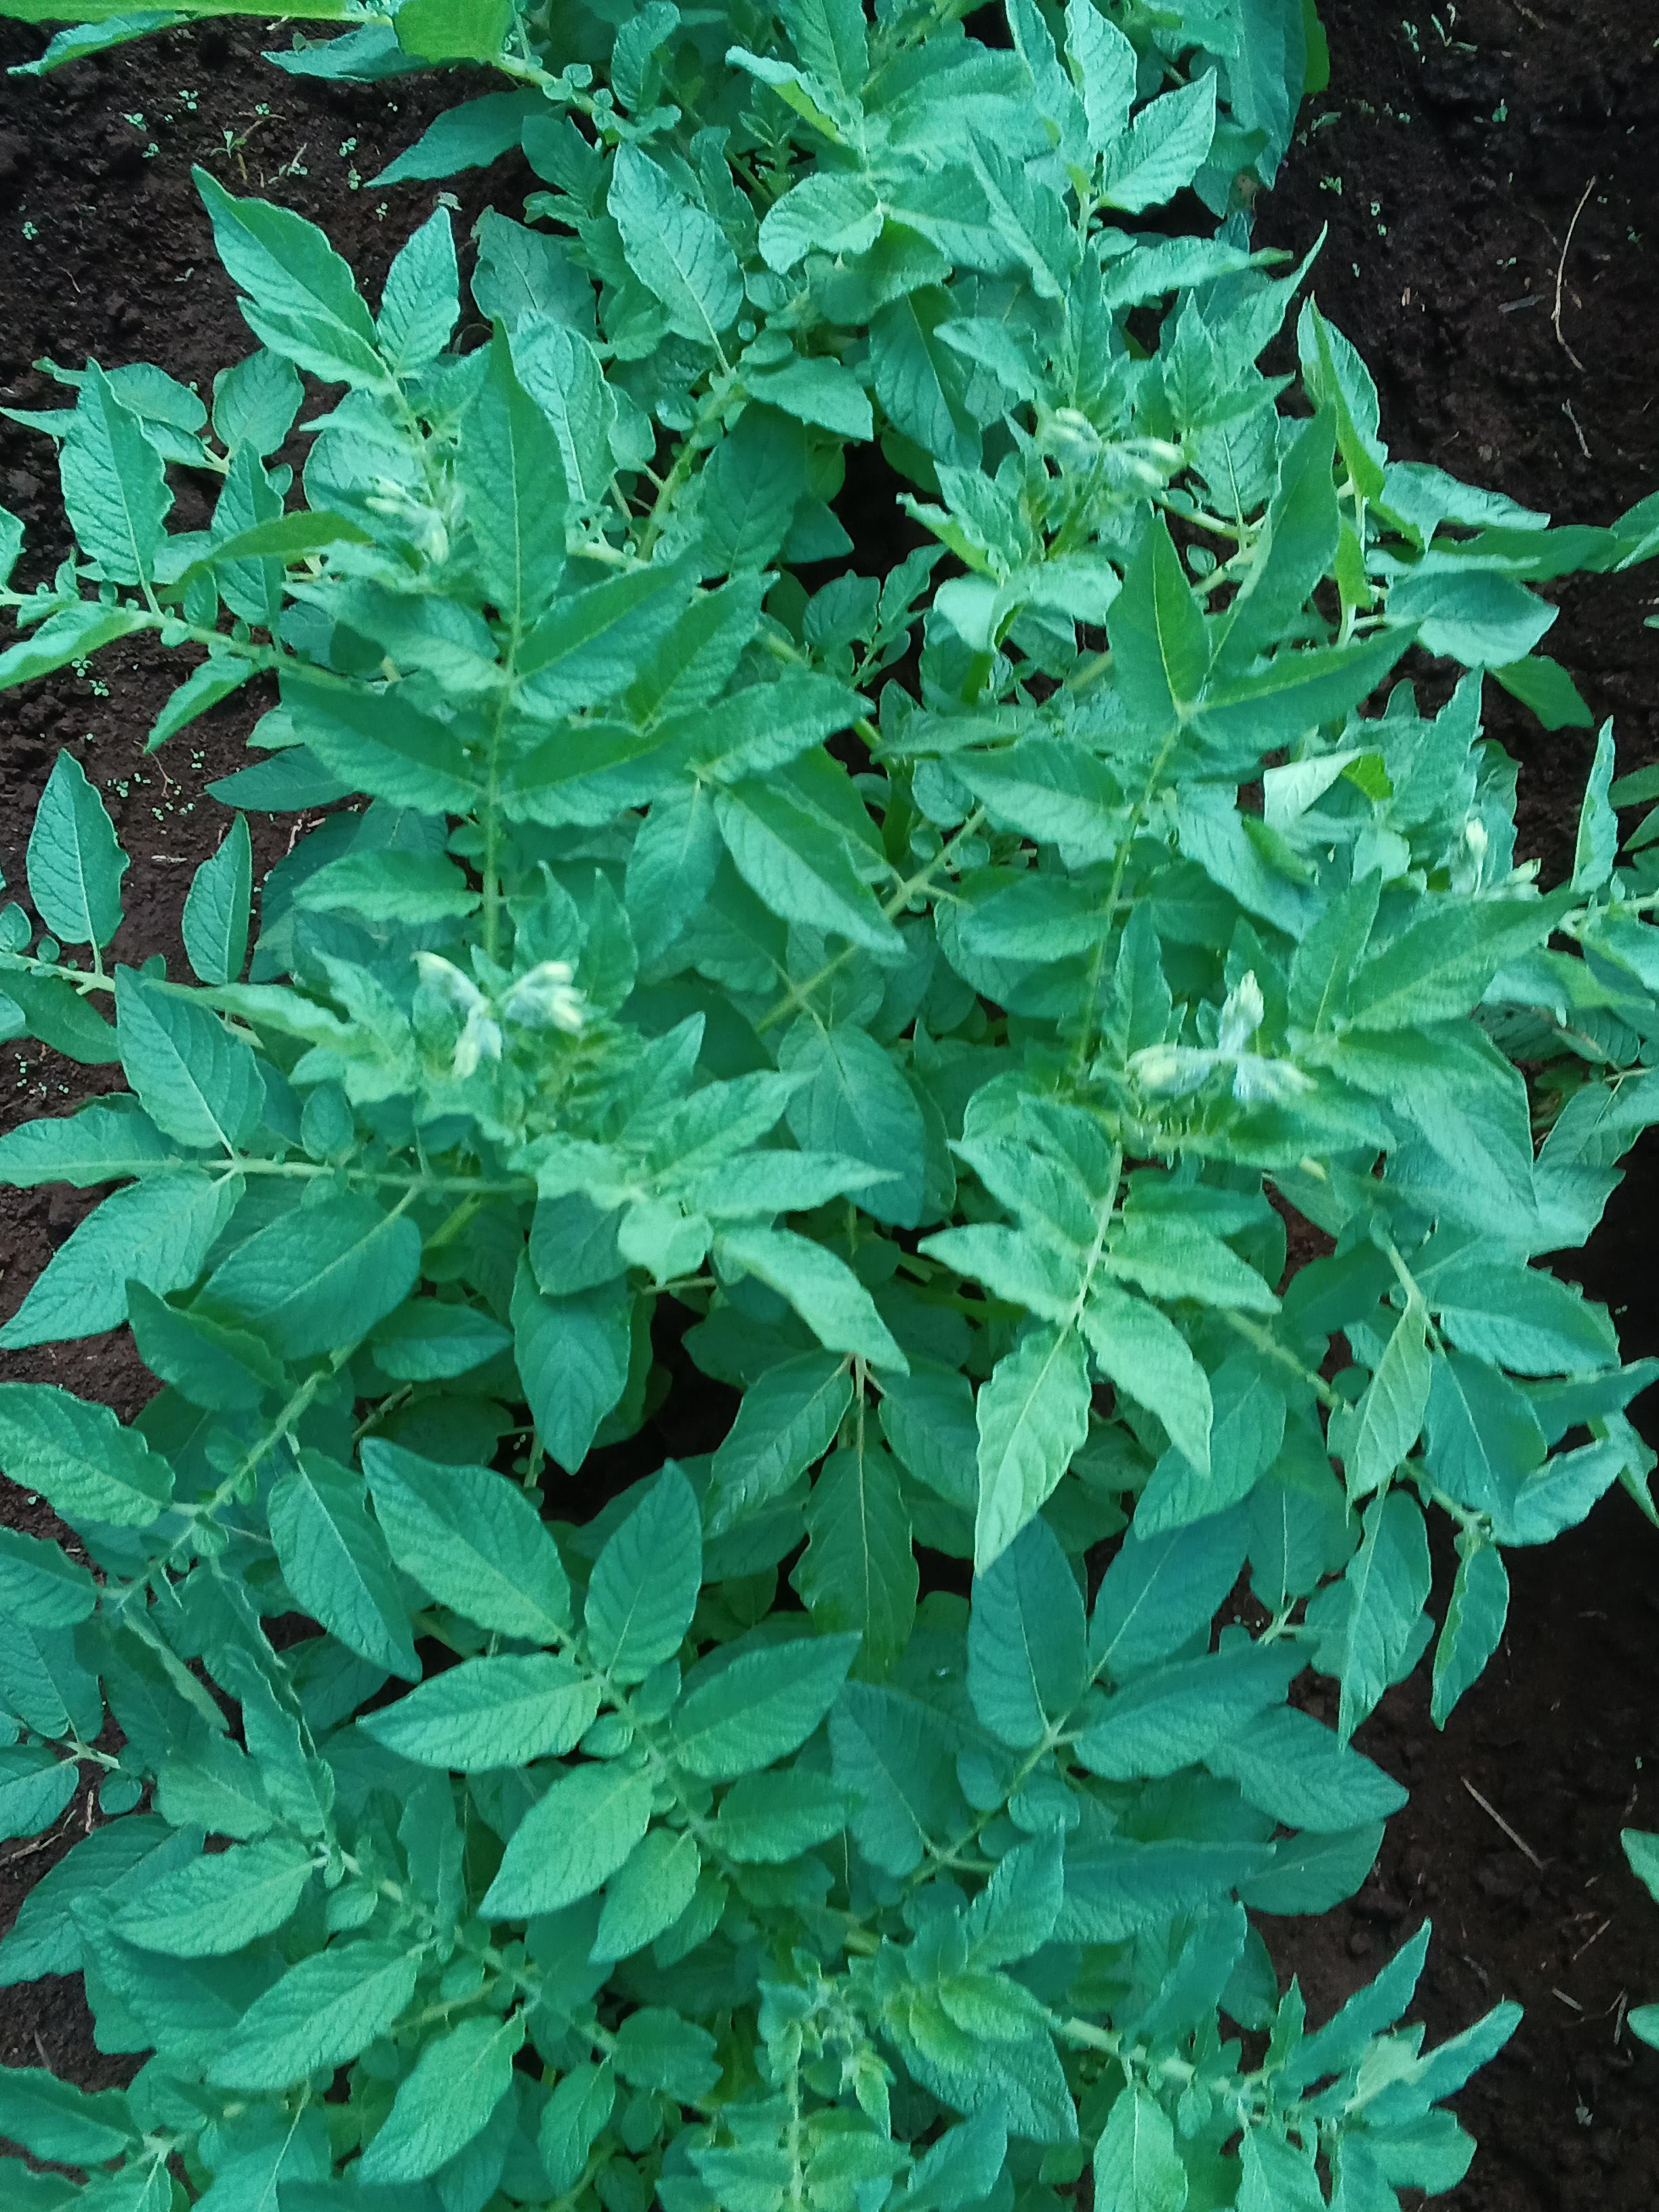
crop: potato
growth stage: vegetative
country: Kenya
